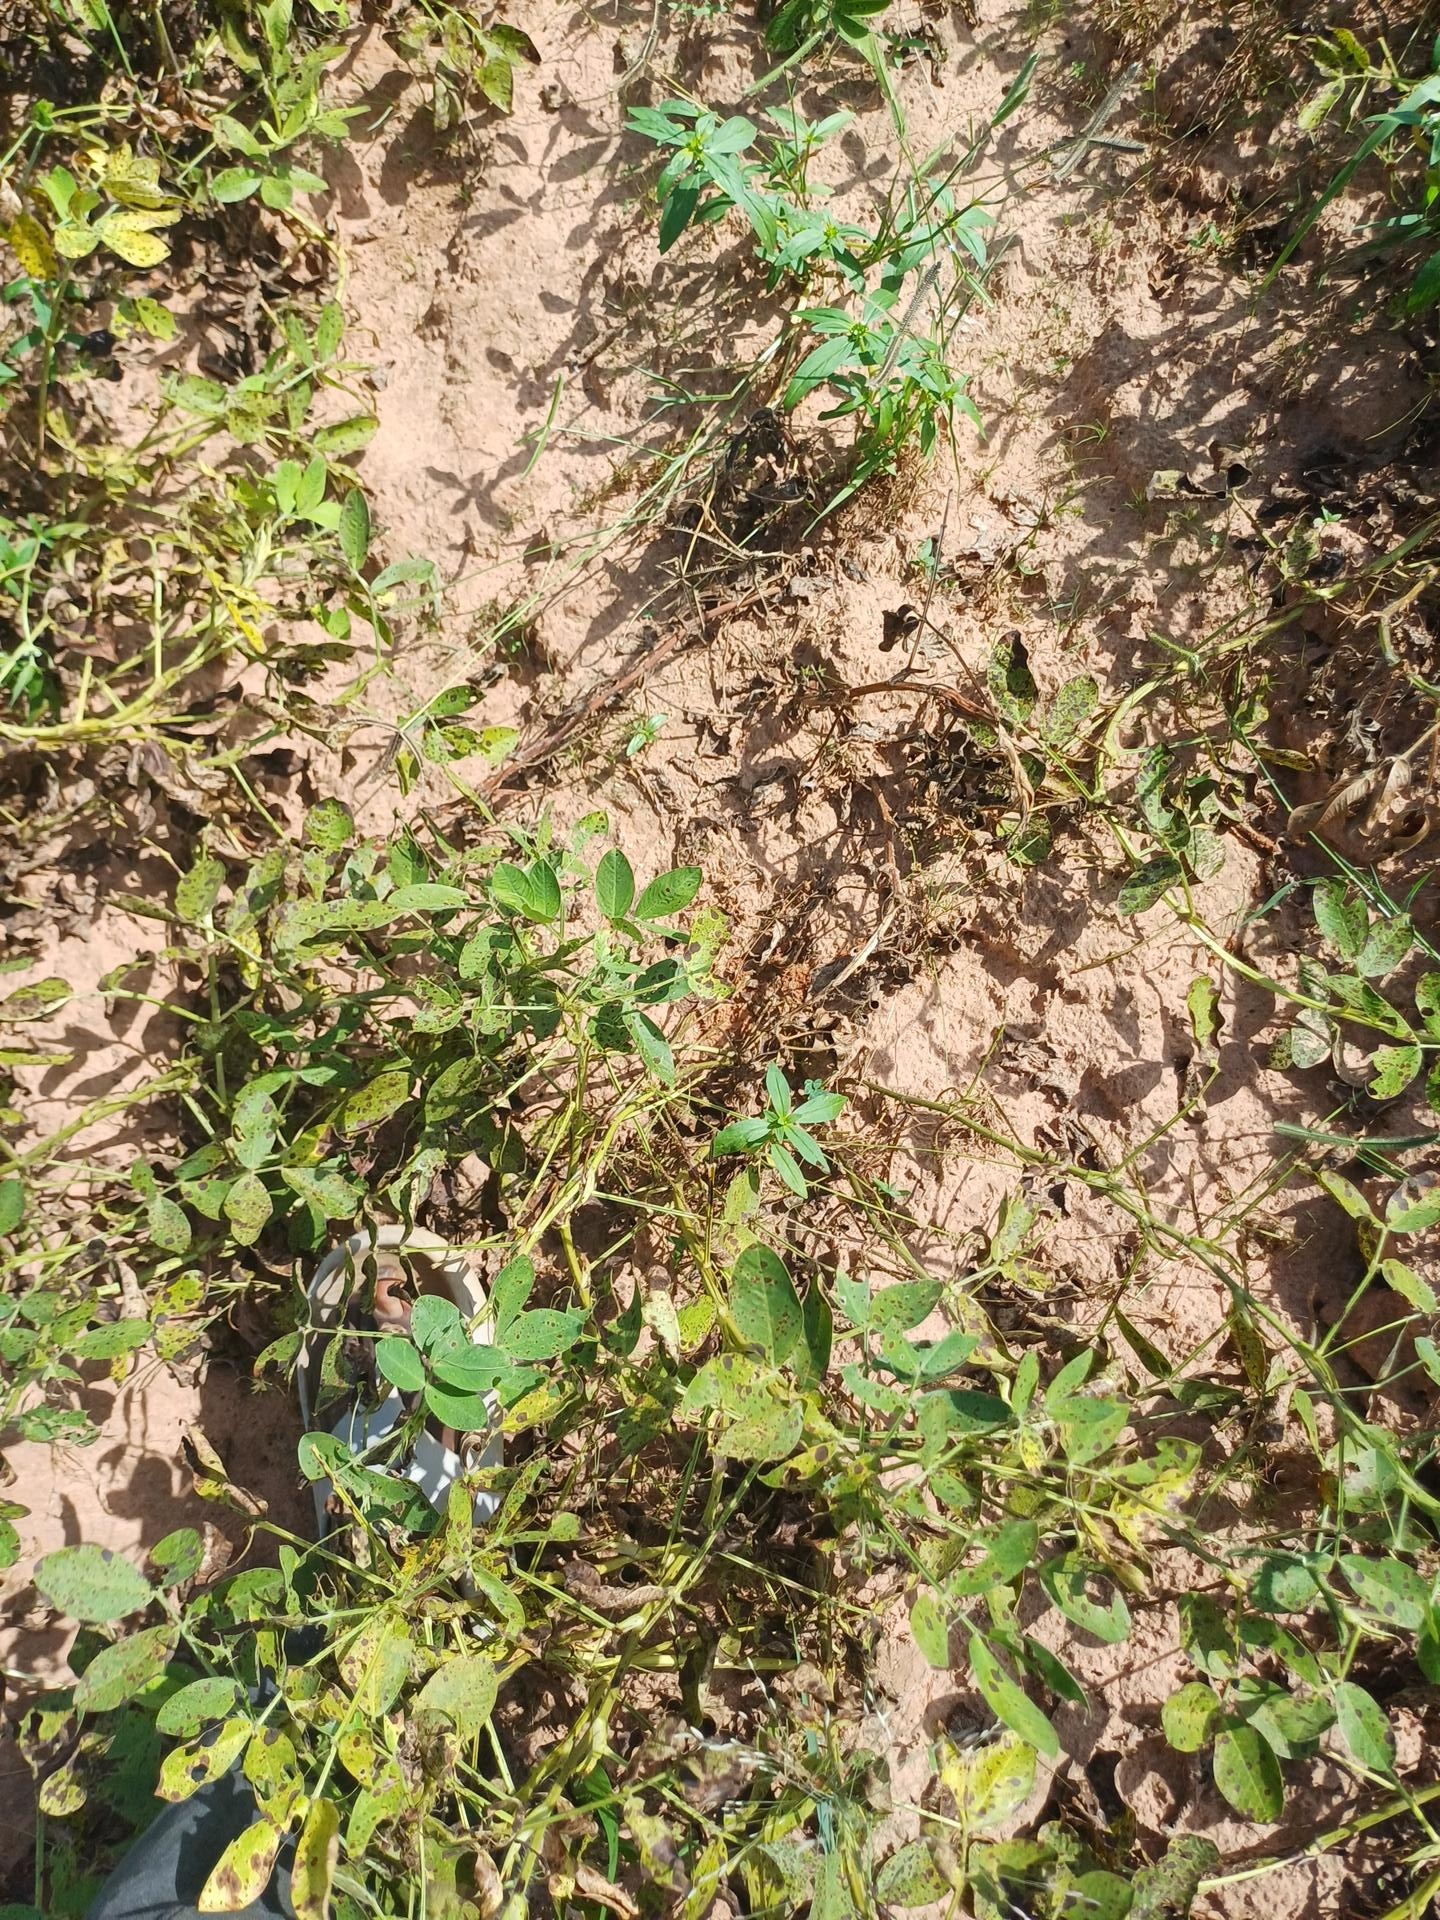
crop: groundnut
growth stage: flowering
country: Senegal
